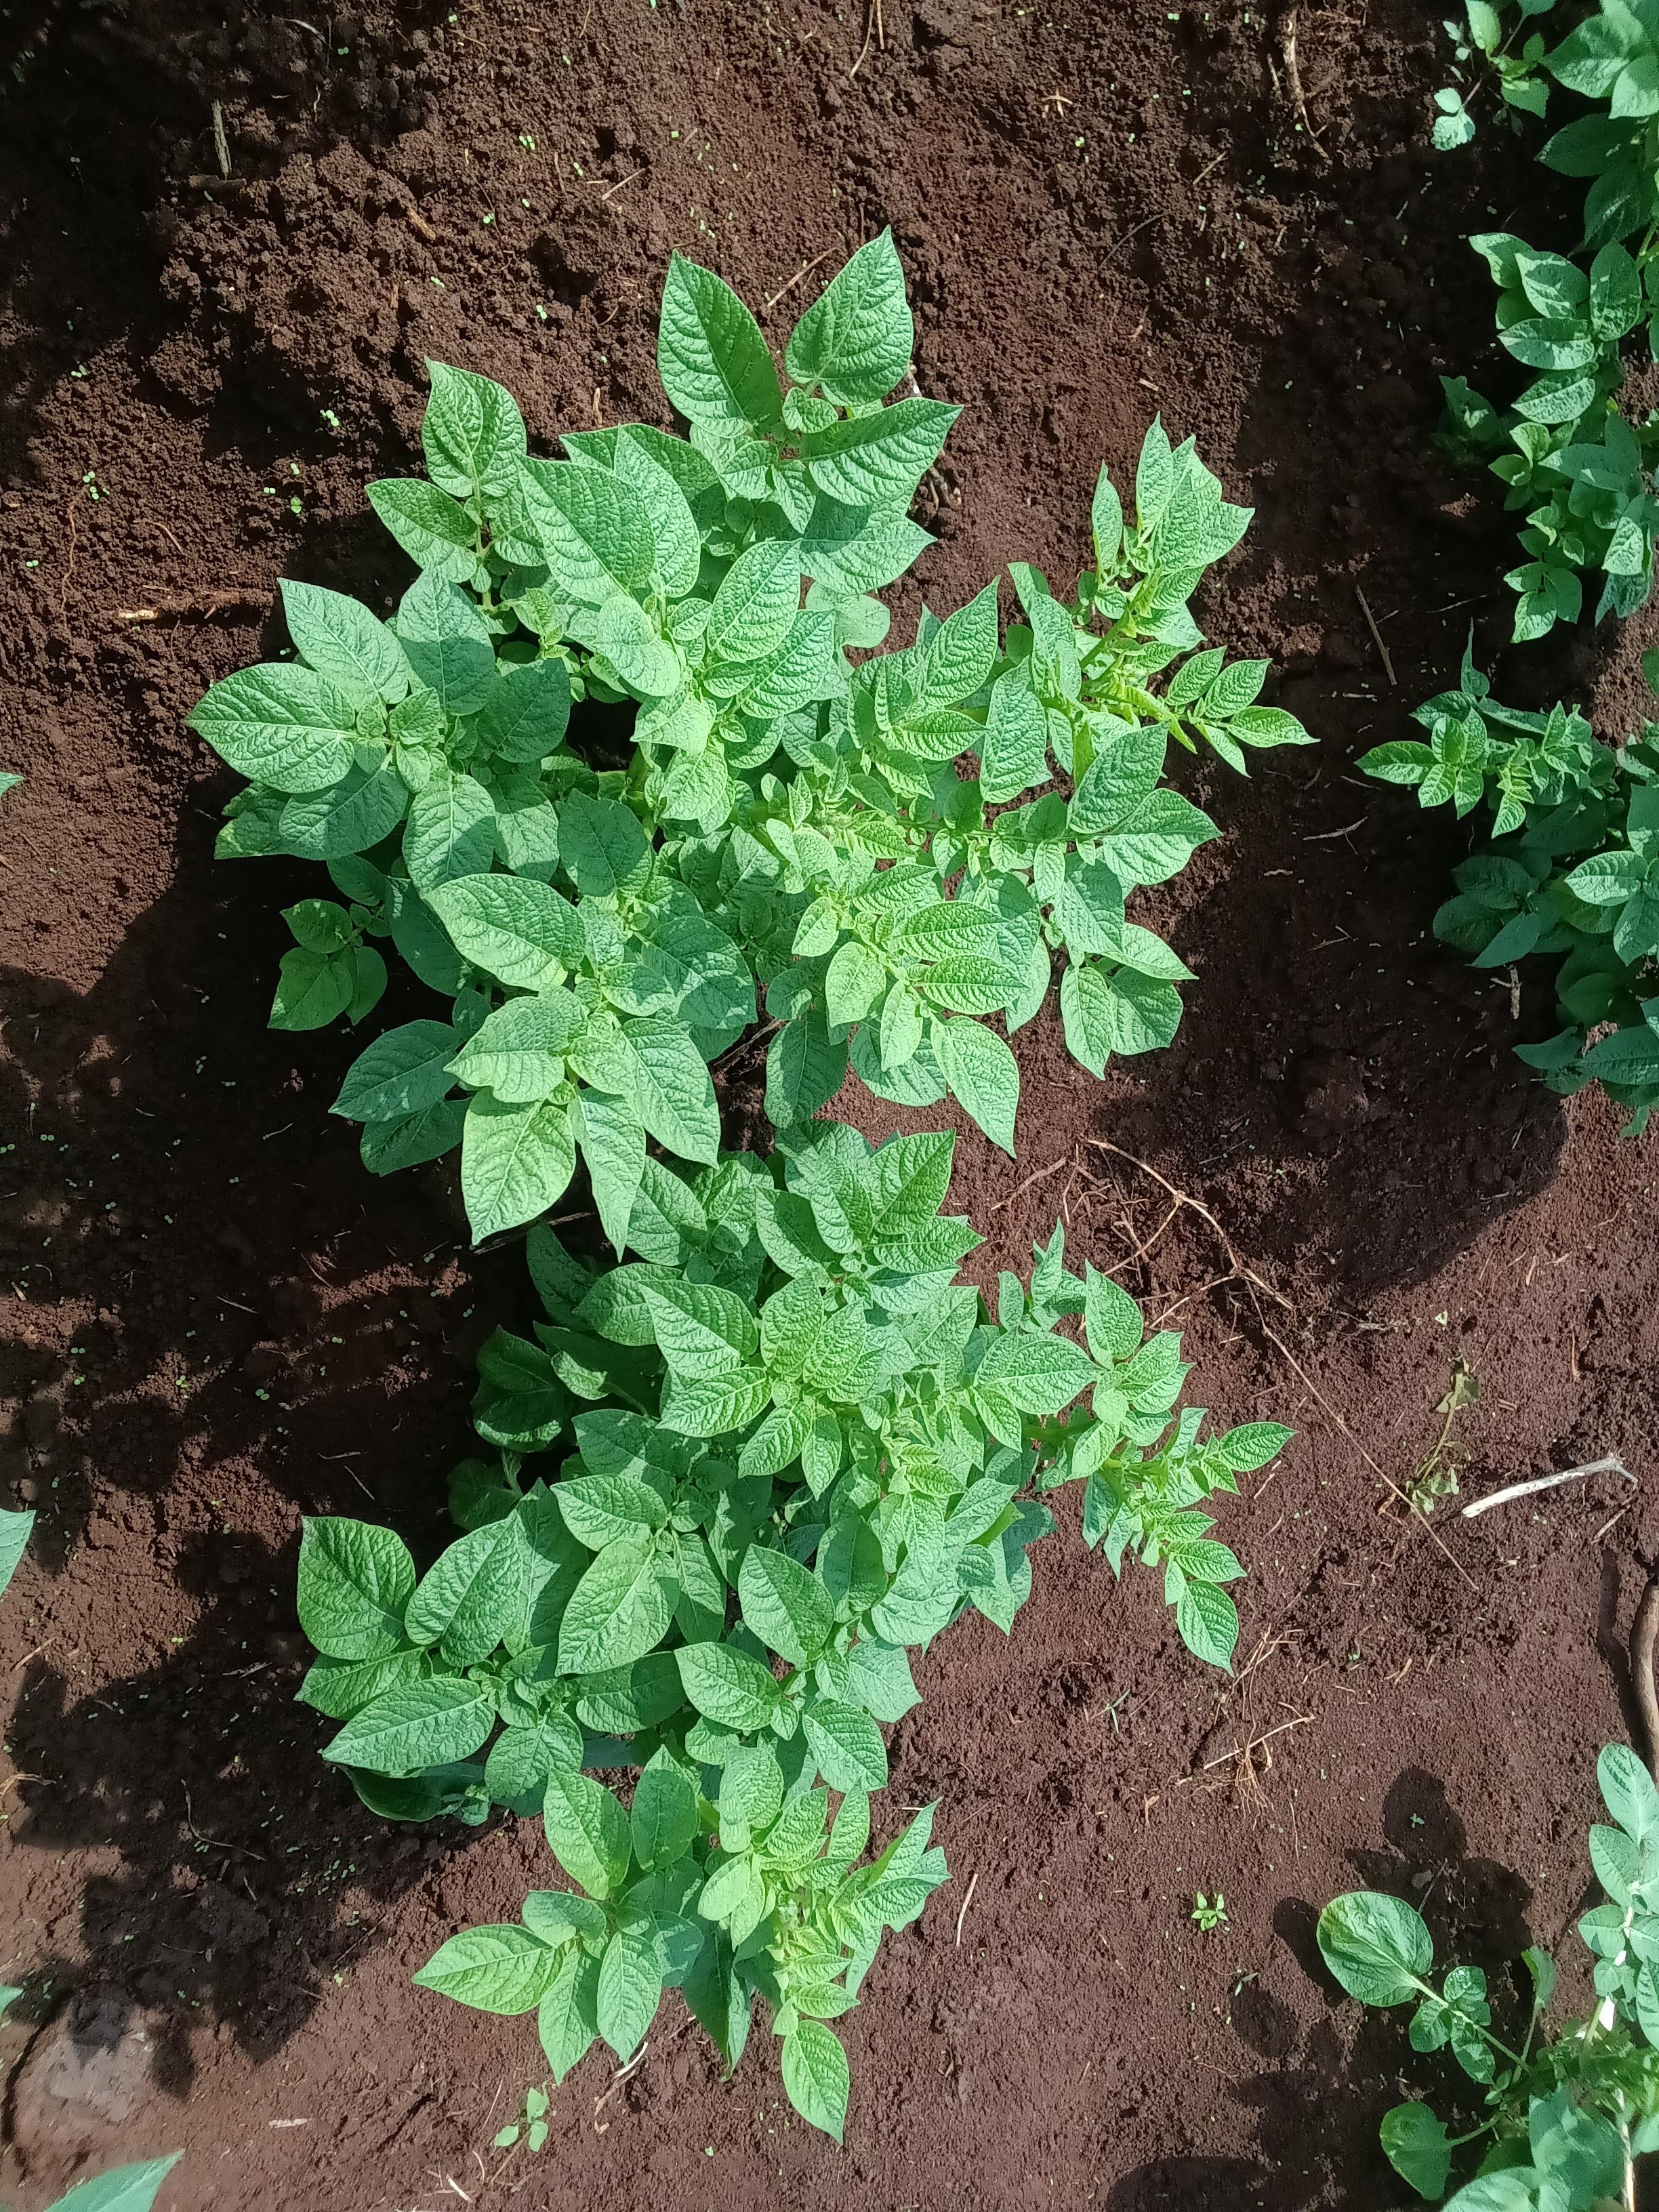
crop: potato
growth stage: vegetative
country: Kenya
